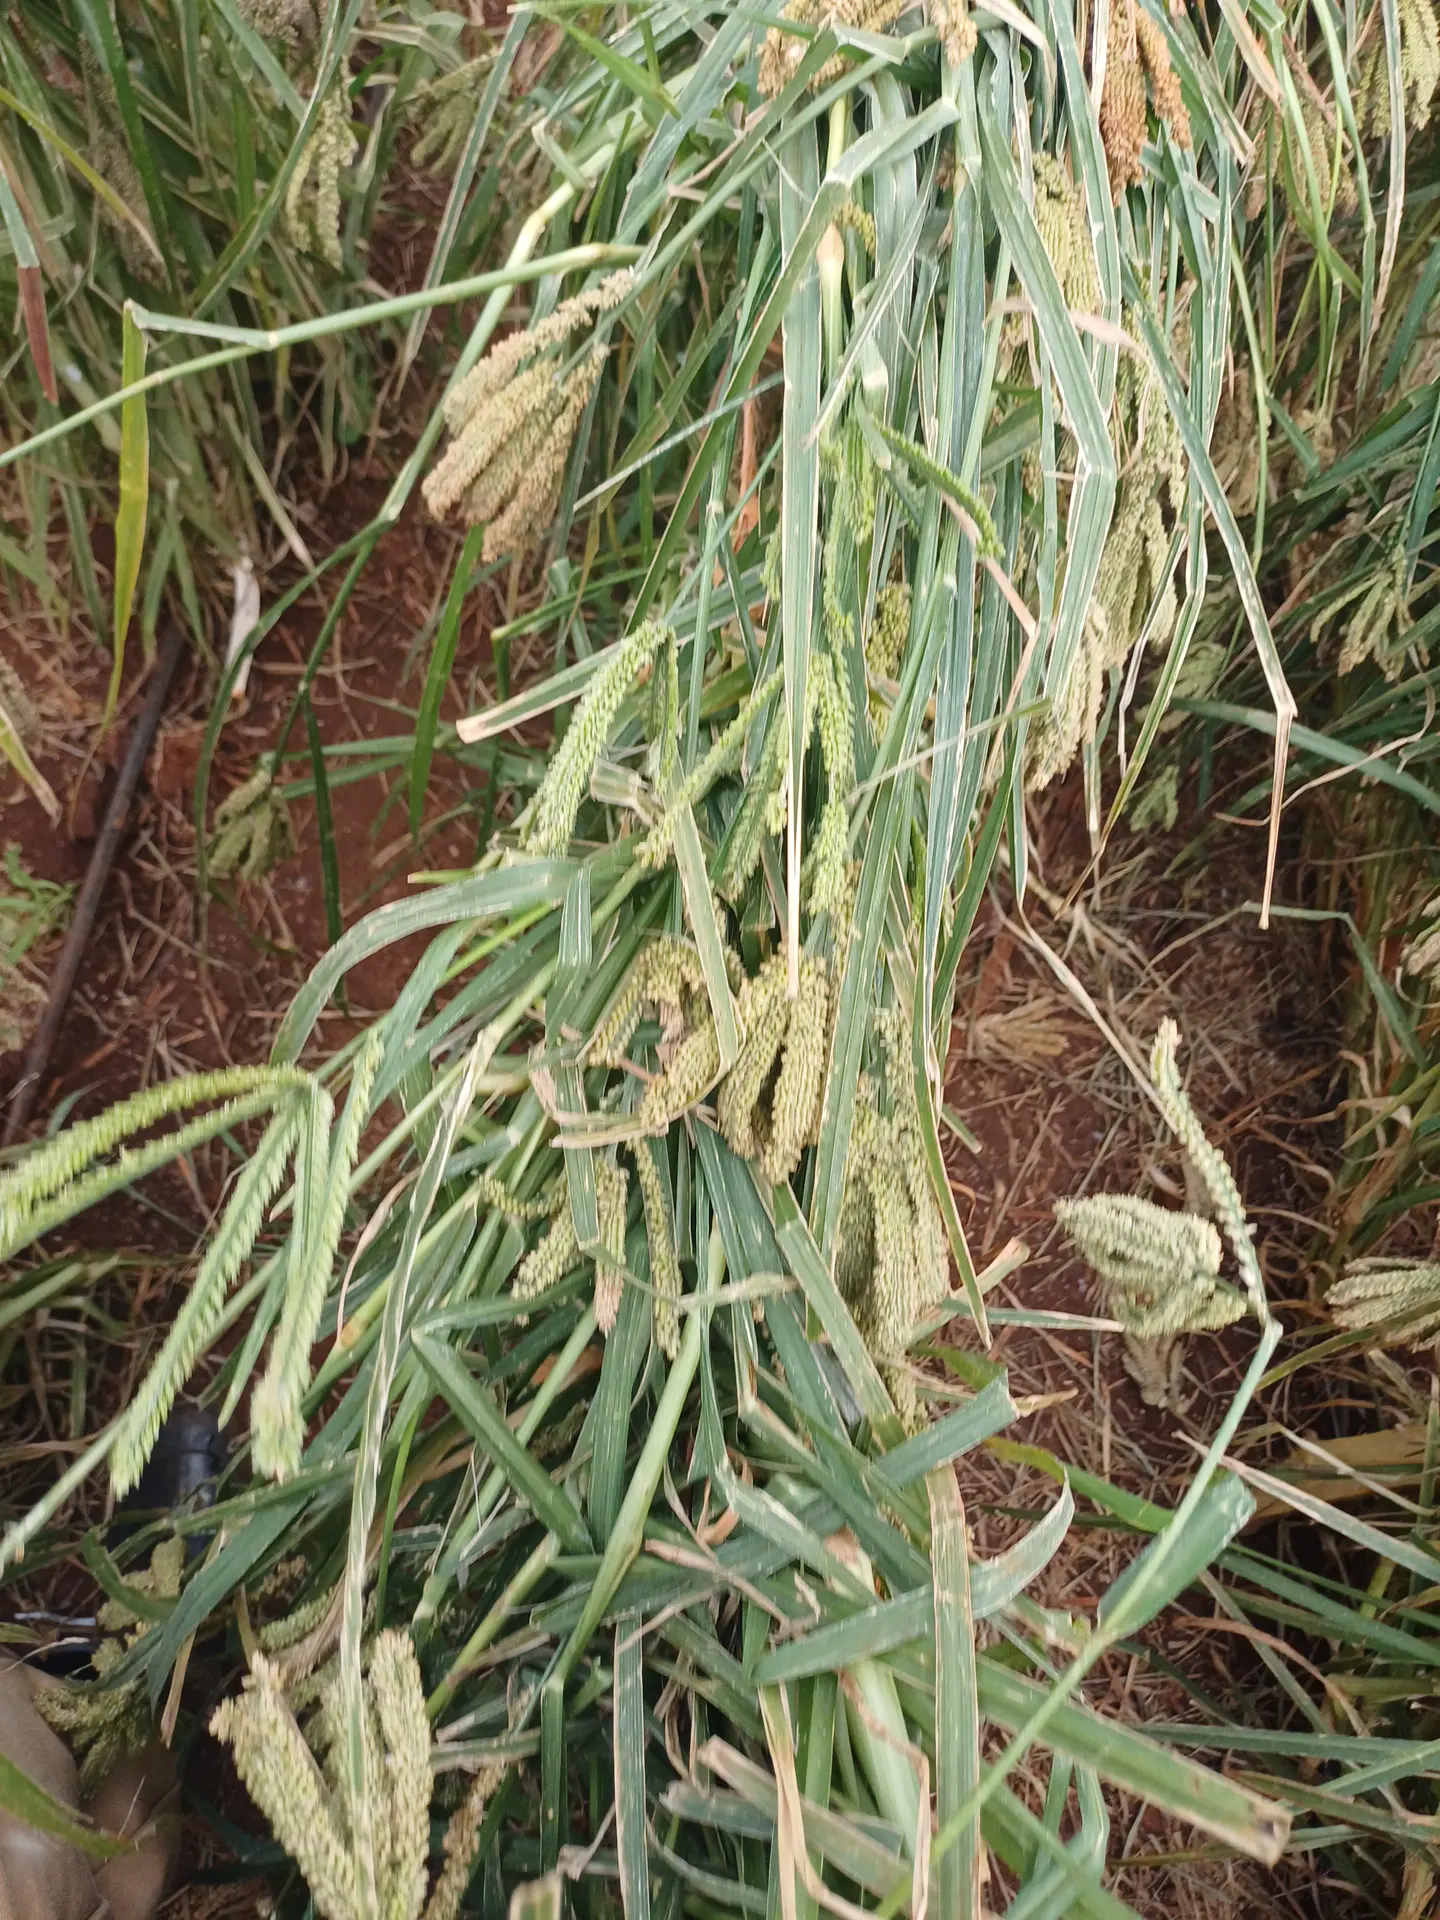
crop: finger millet
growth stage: filling grain
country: Kenya
